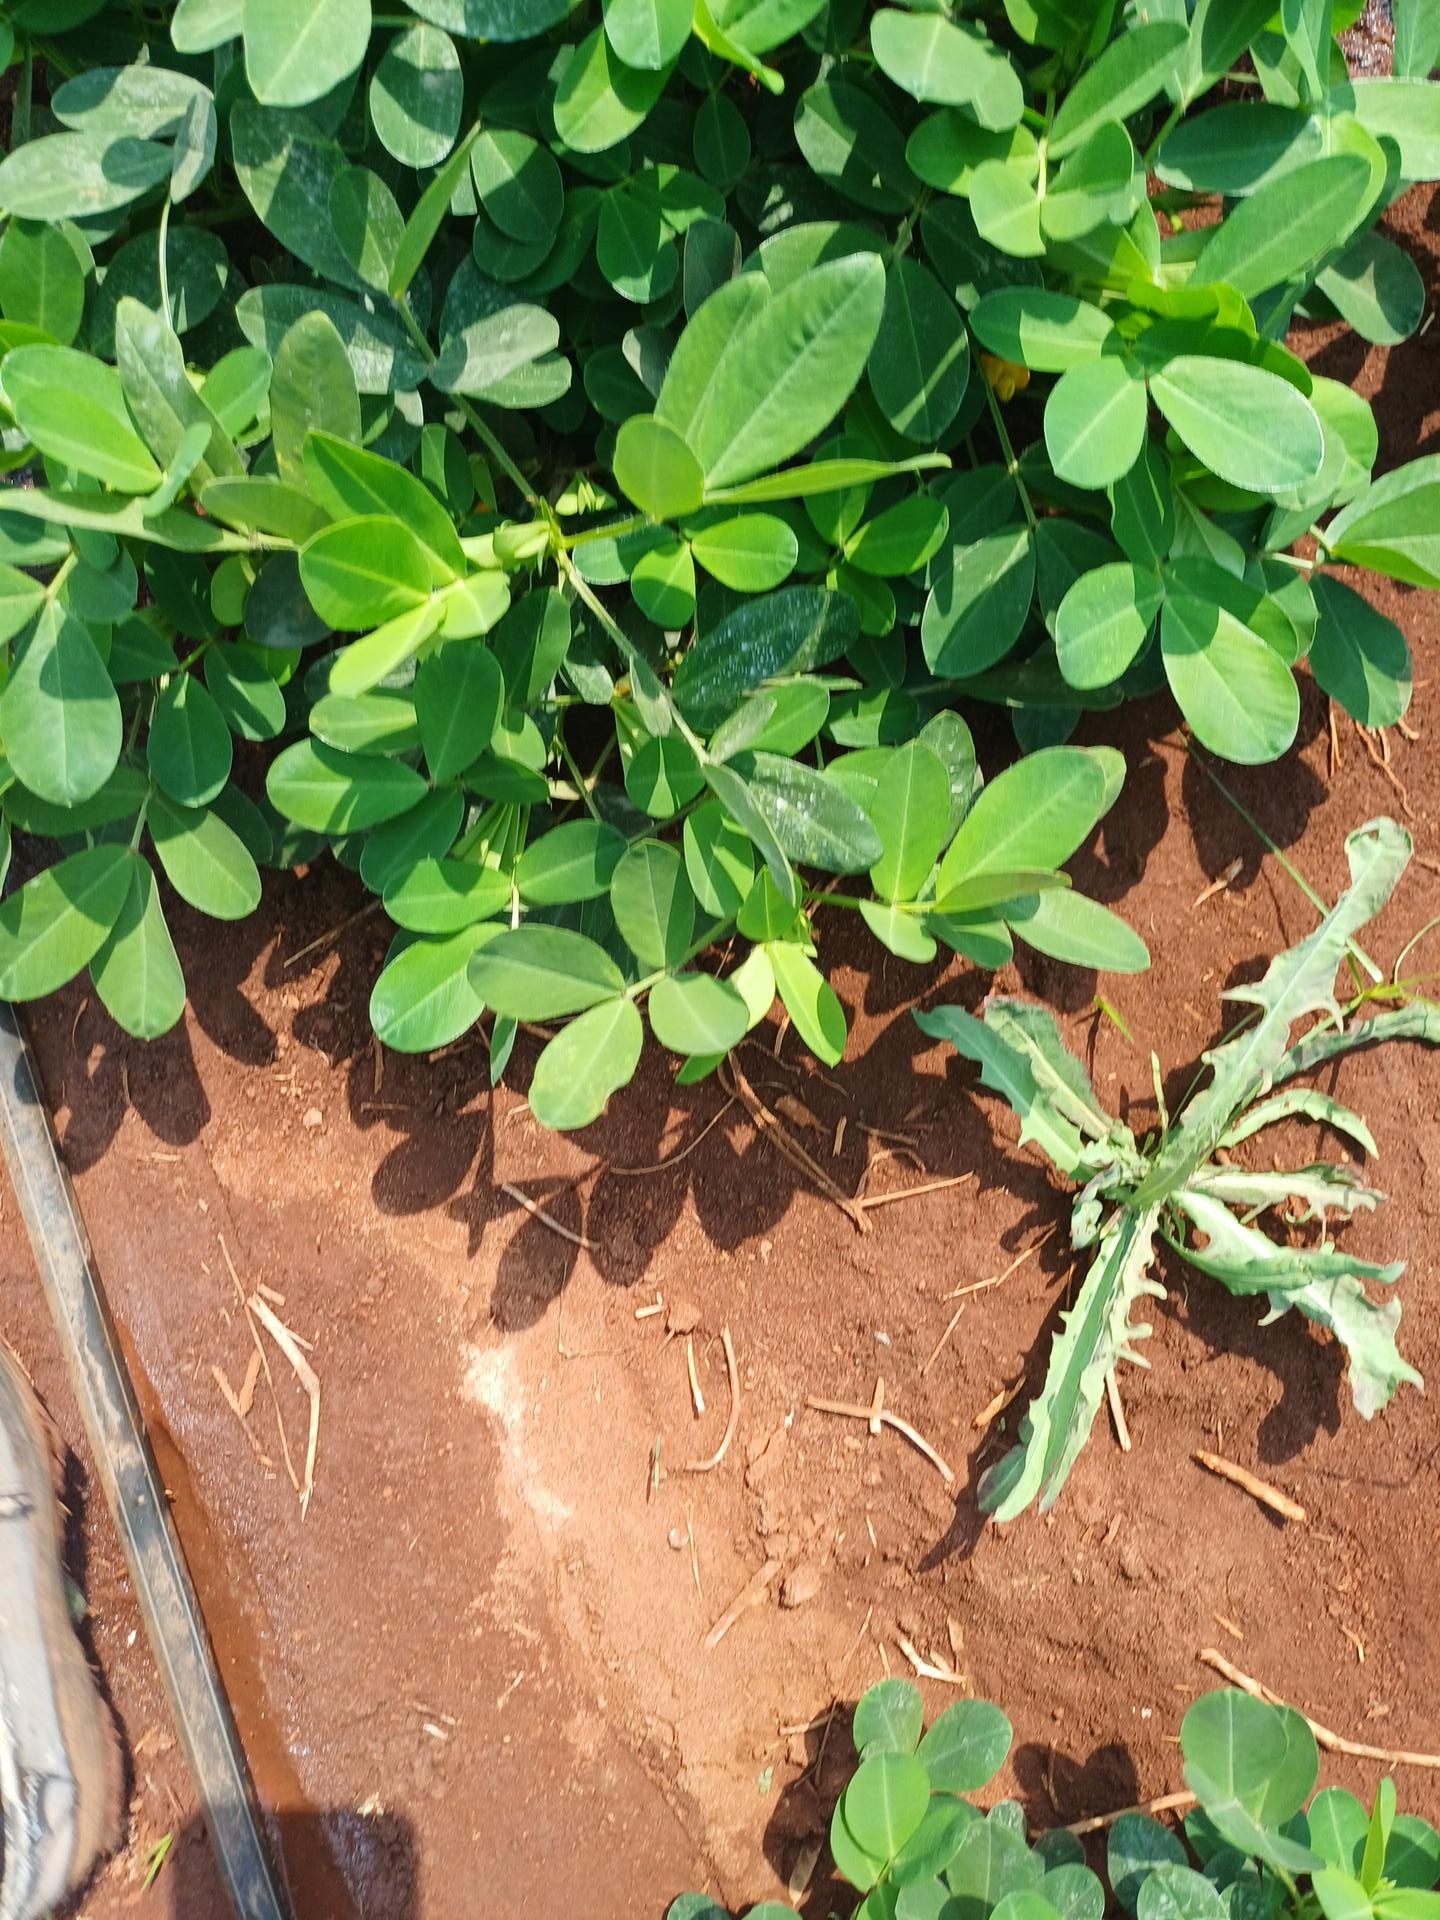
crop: groundnut
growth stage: vegetative
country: Kenya
